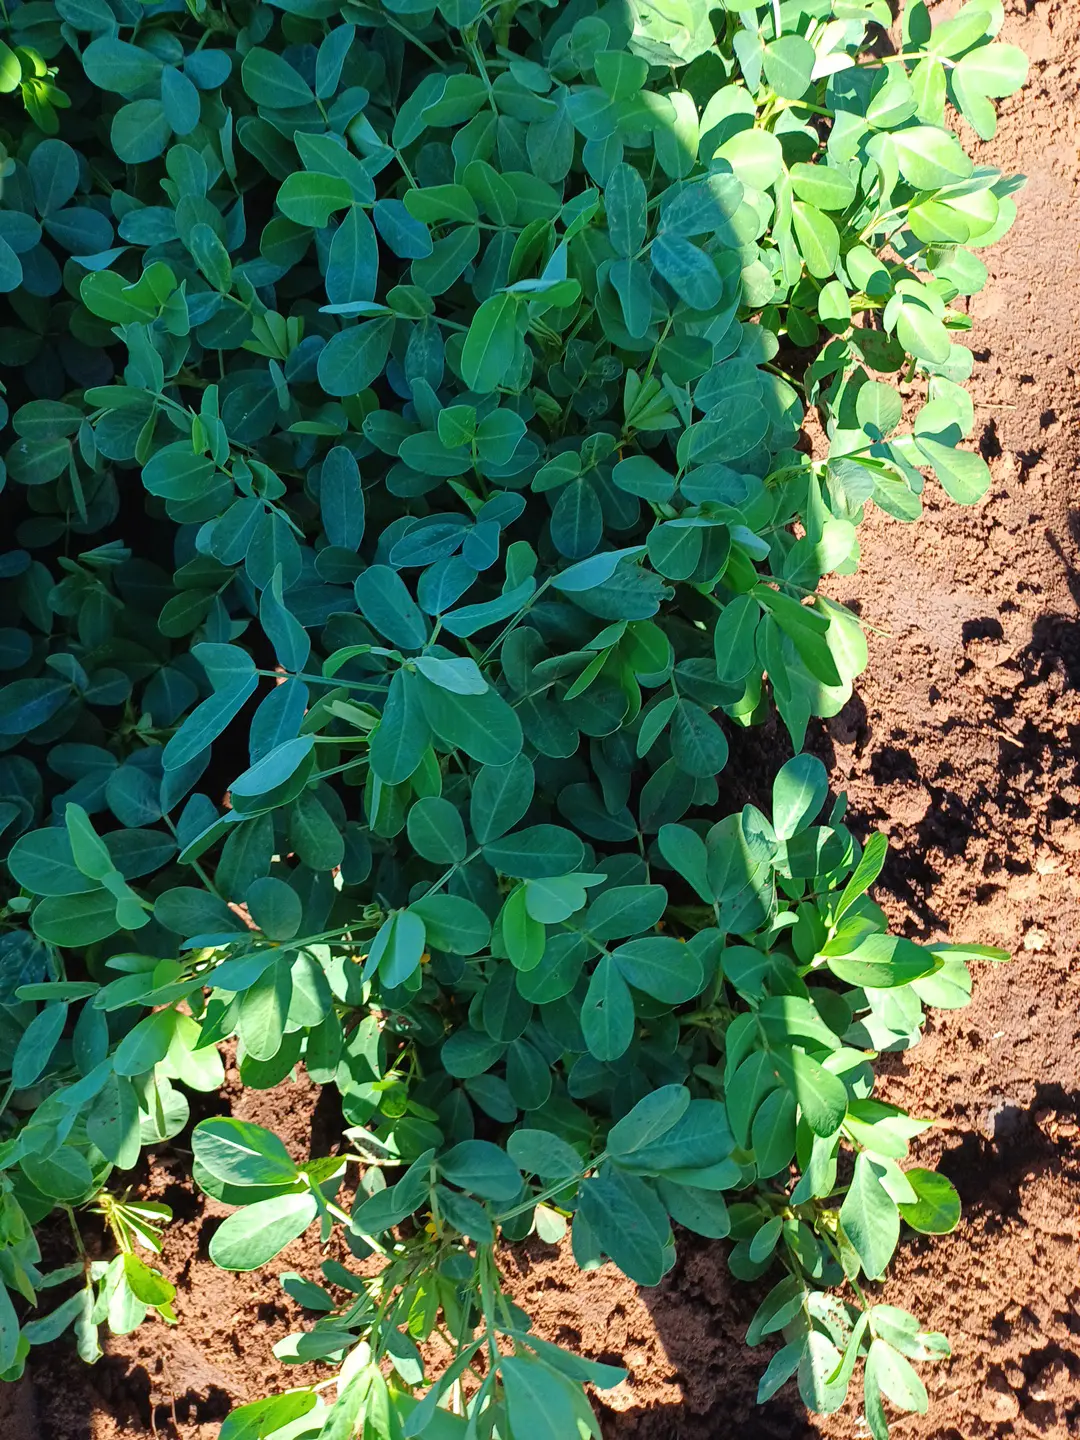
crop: groundnut
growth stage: flowering
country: Kenya
